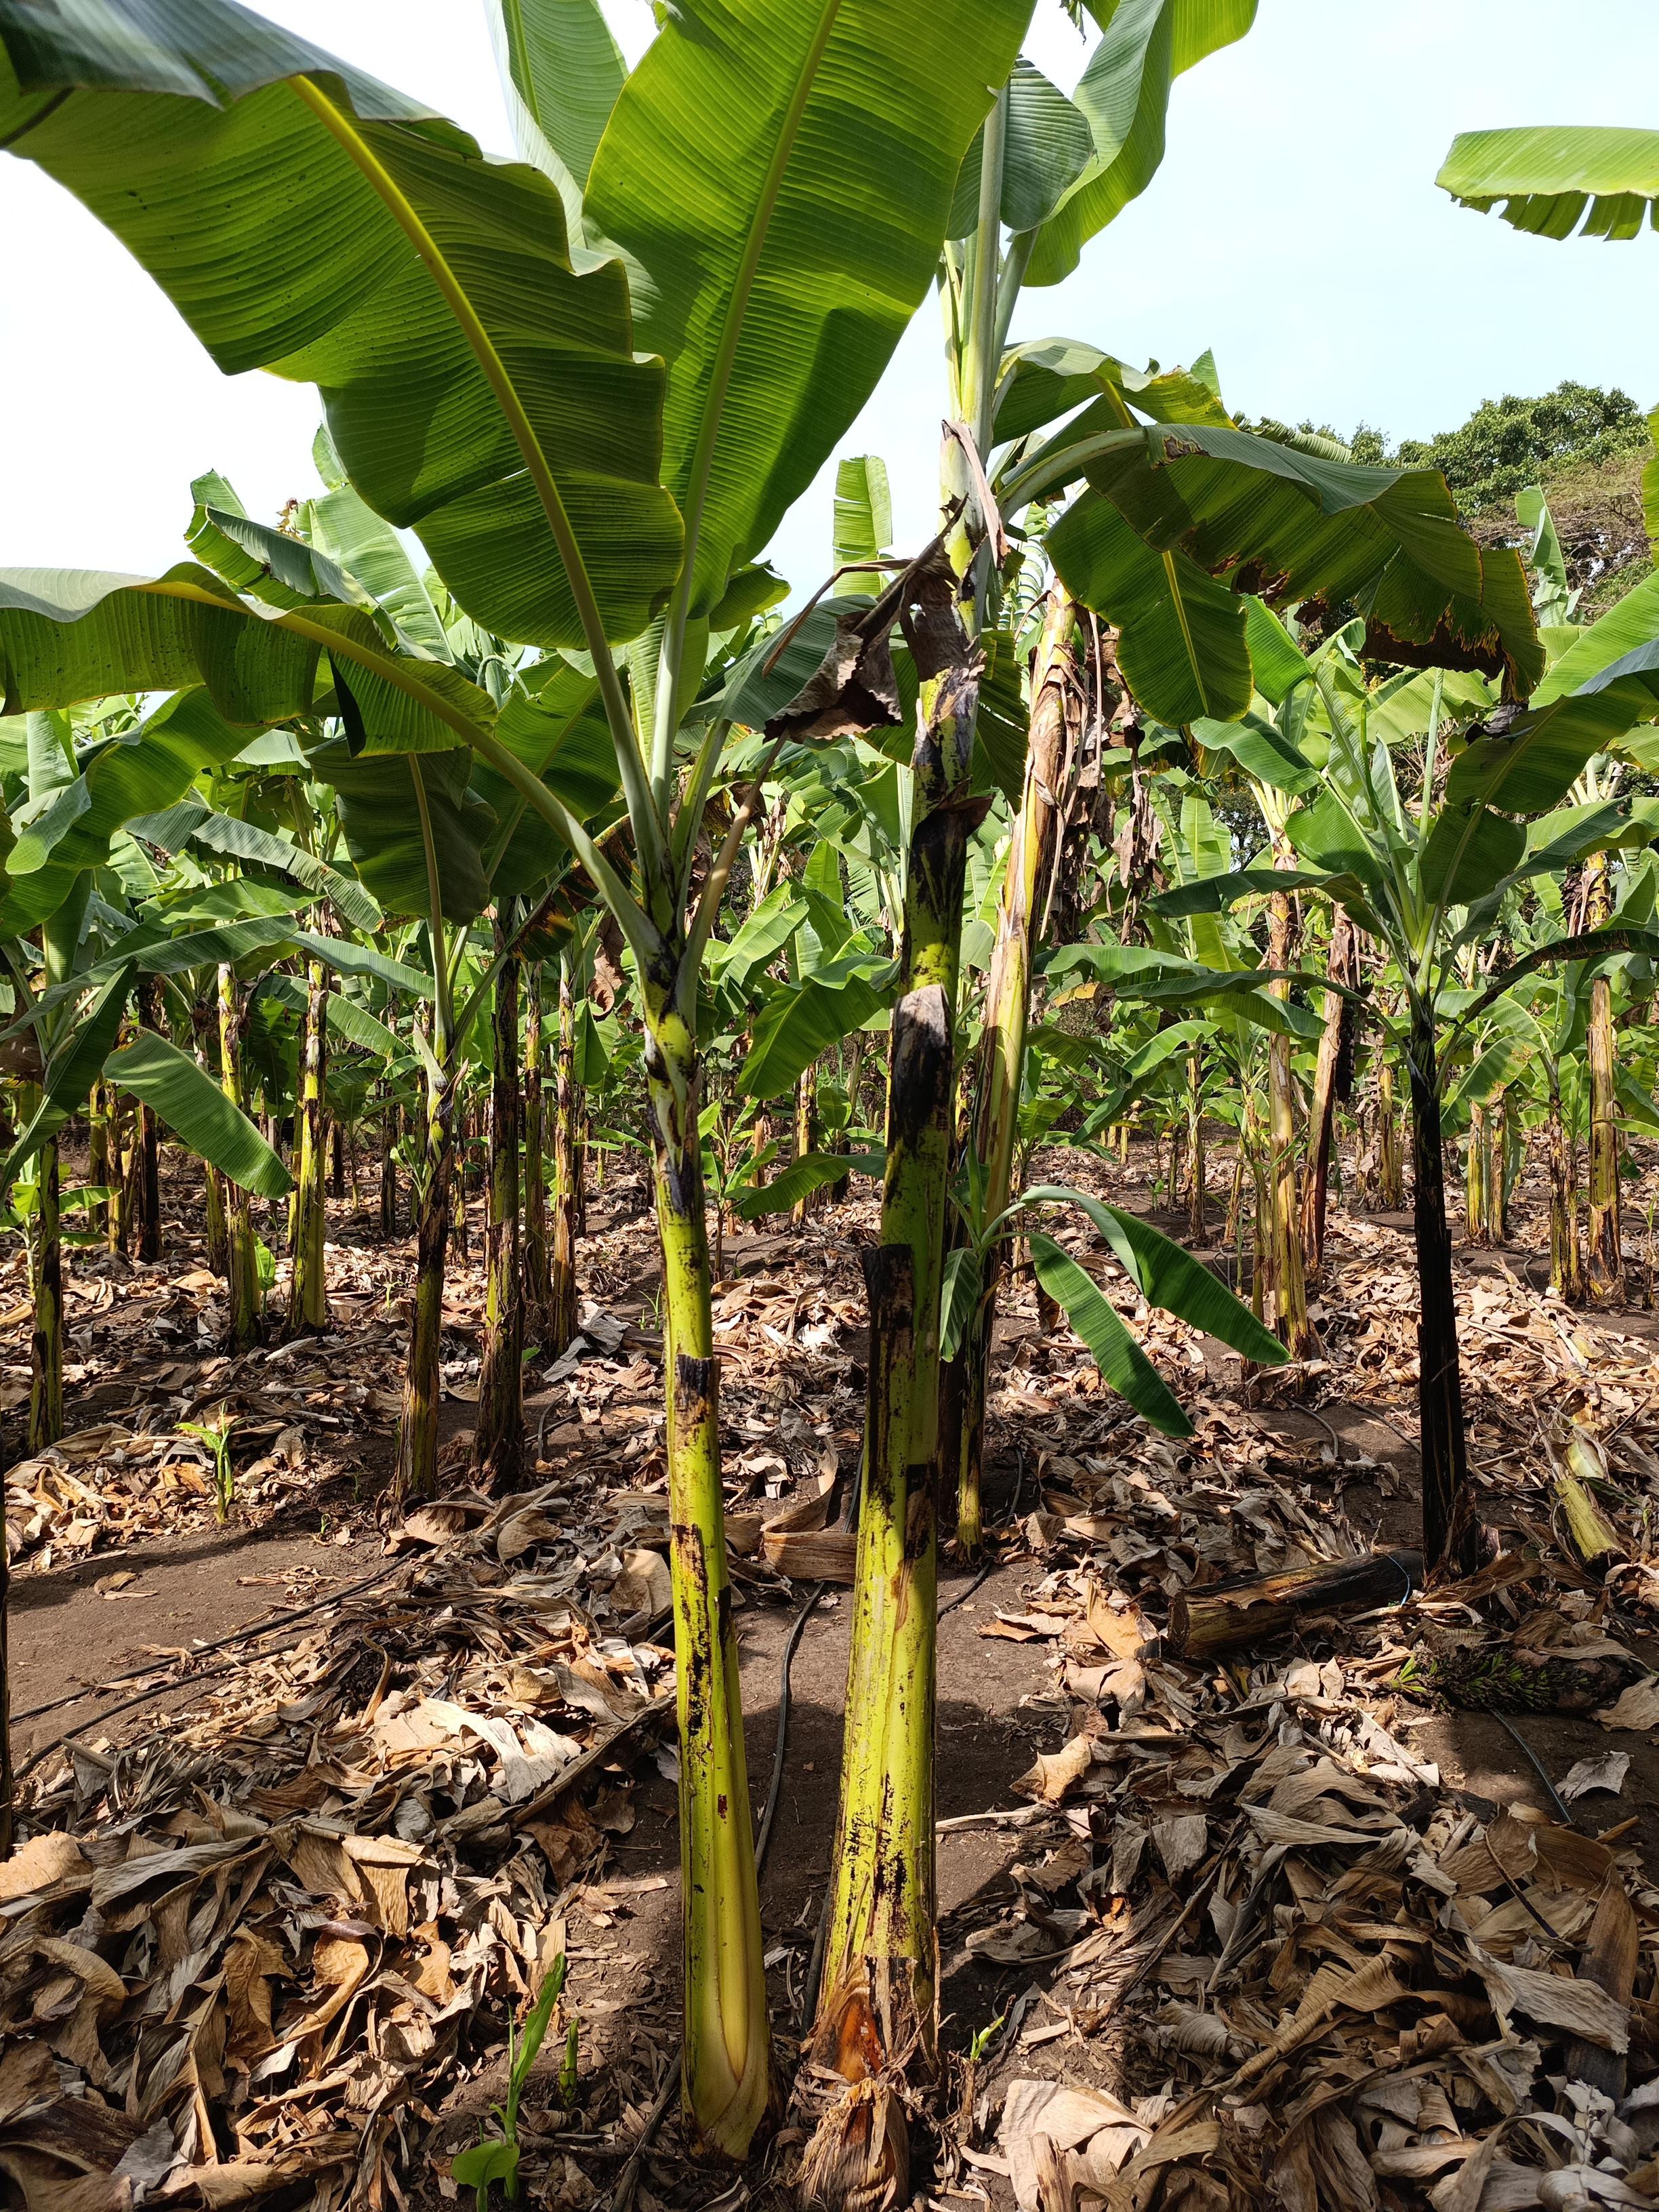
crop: banana
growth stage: vegetative
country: Tanzania
